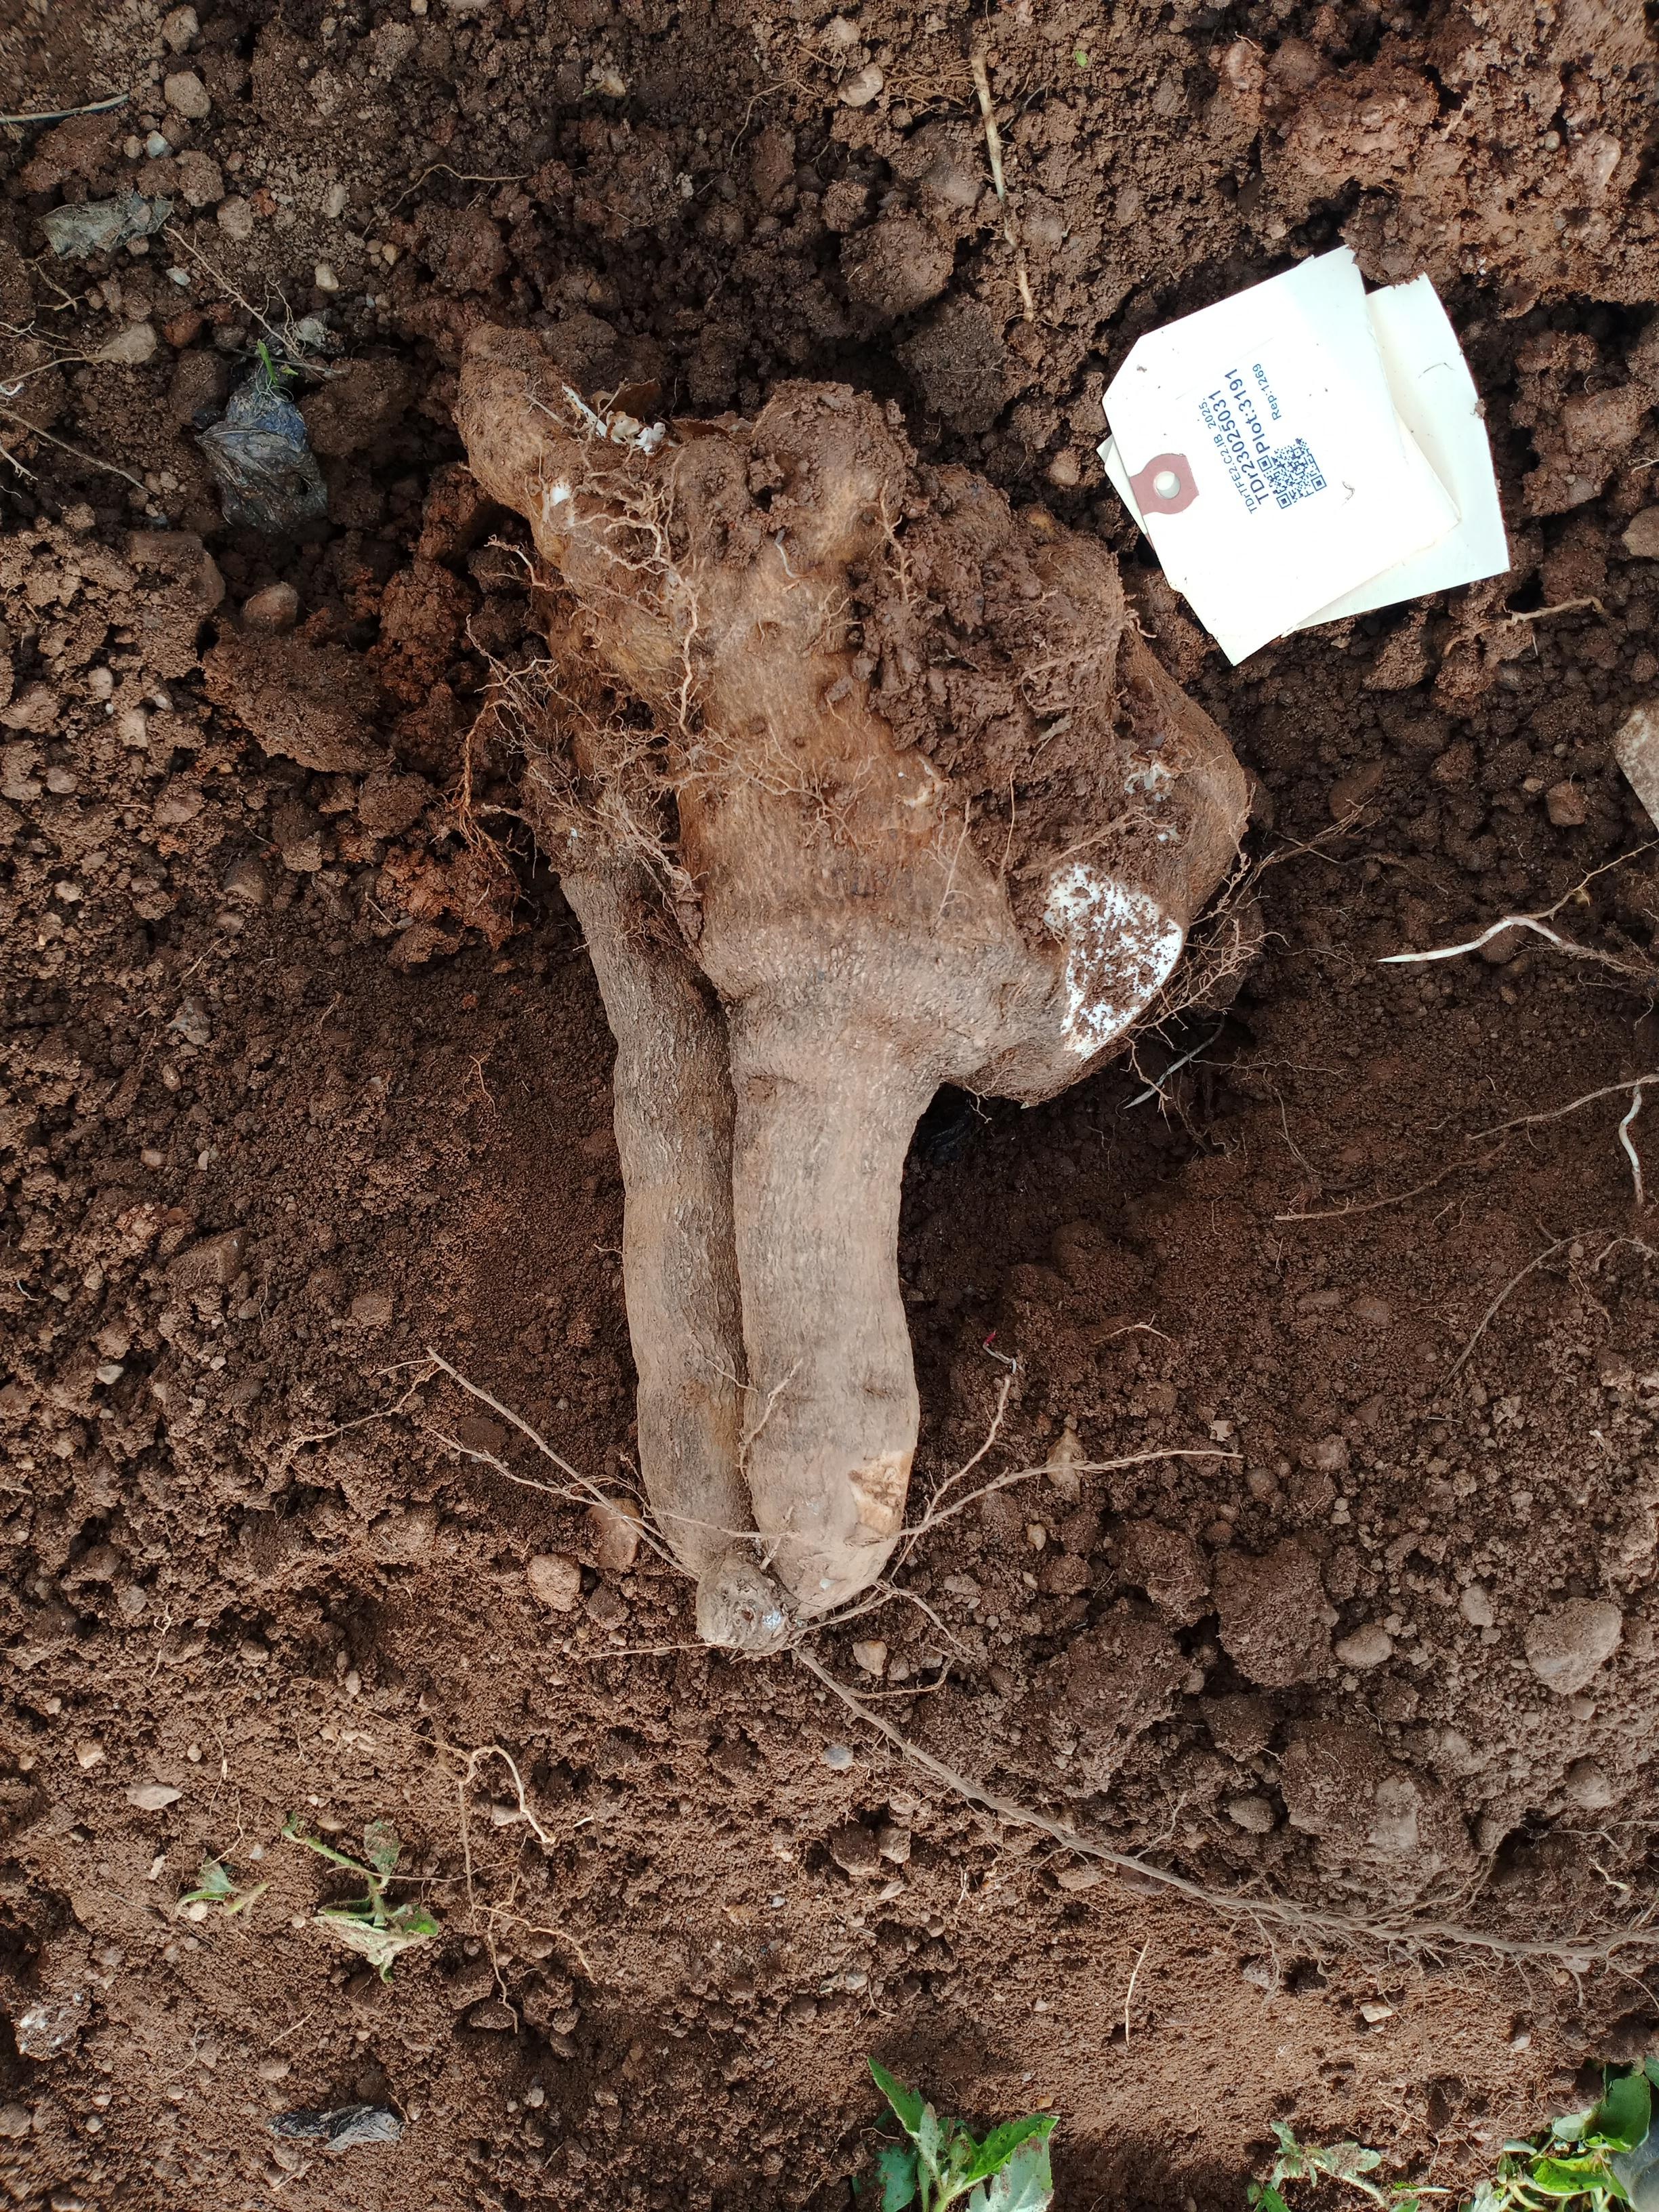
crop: yam
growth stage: harvest
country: Nigeria
